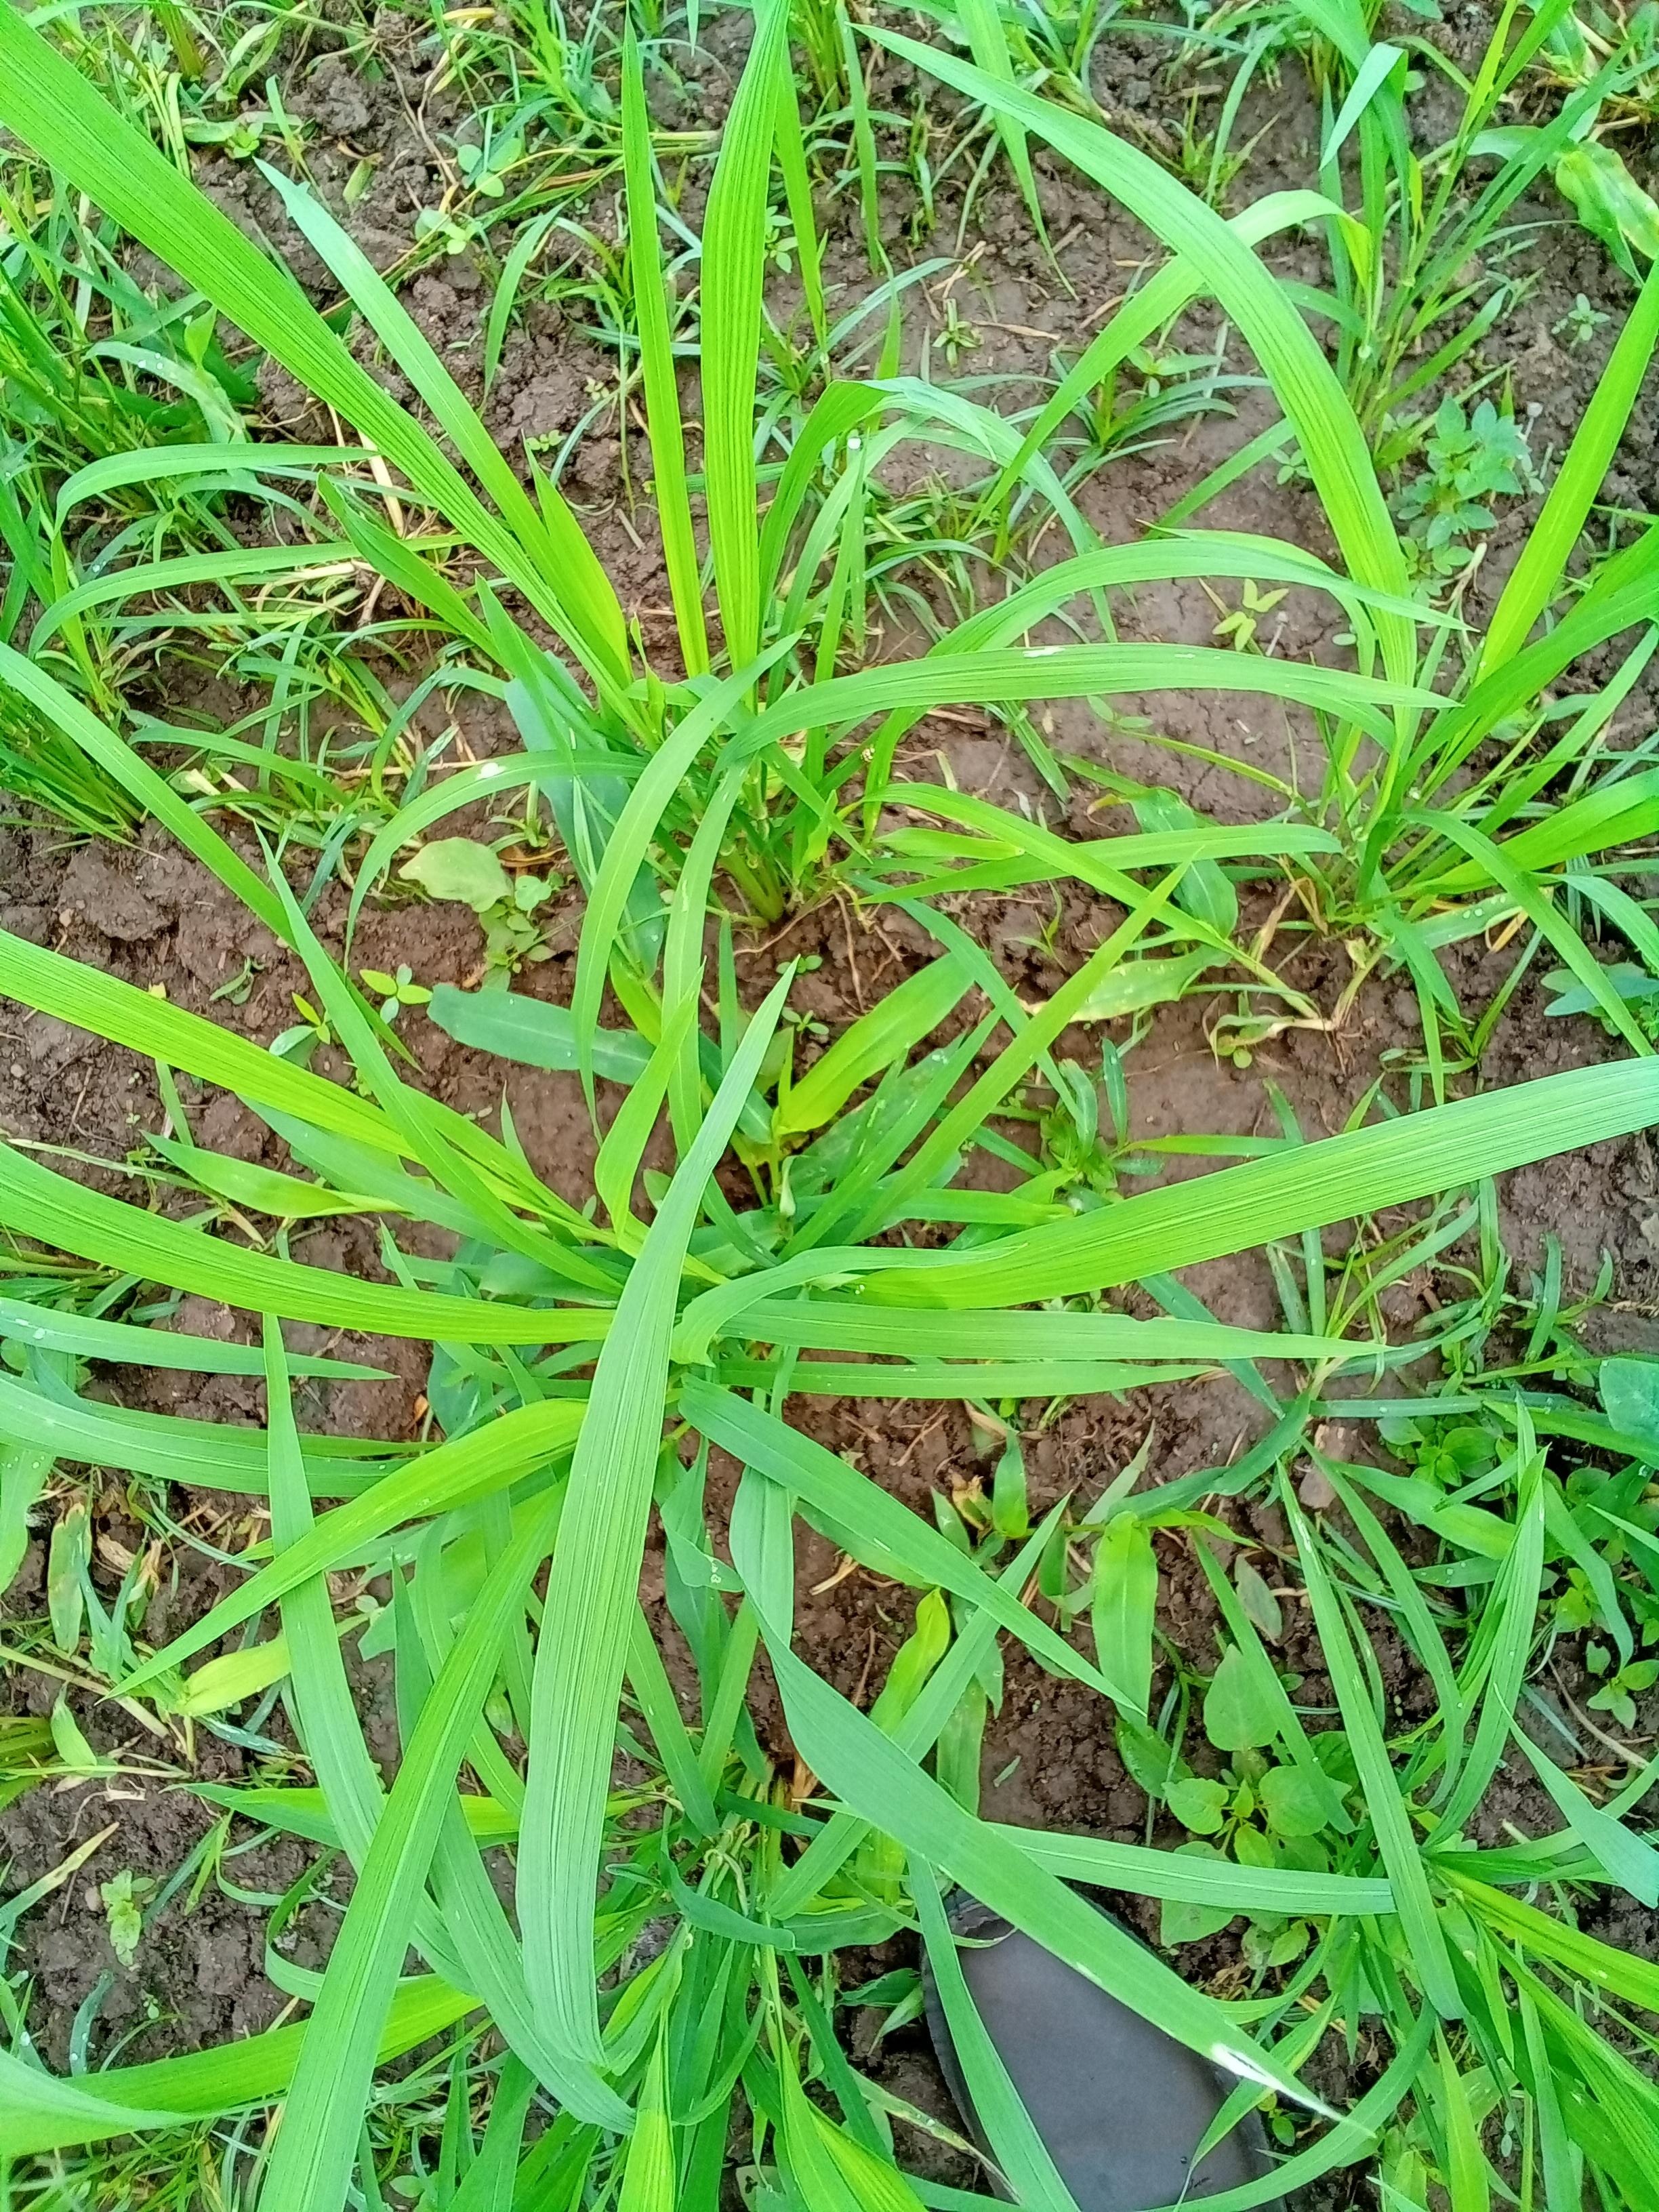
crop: rice
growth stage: tillering
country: Côte d'Ivoire
